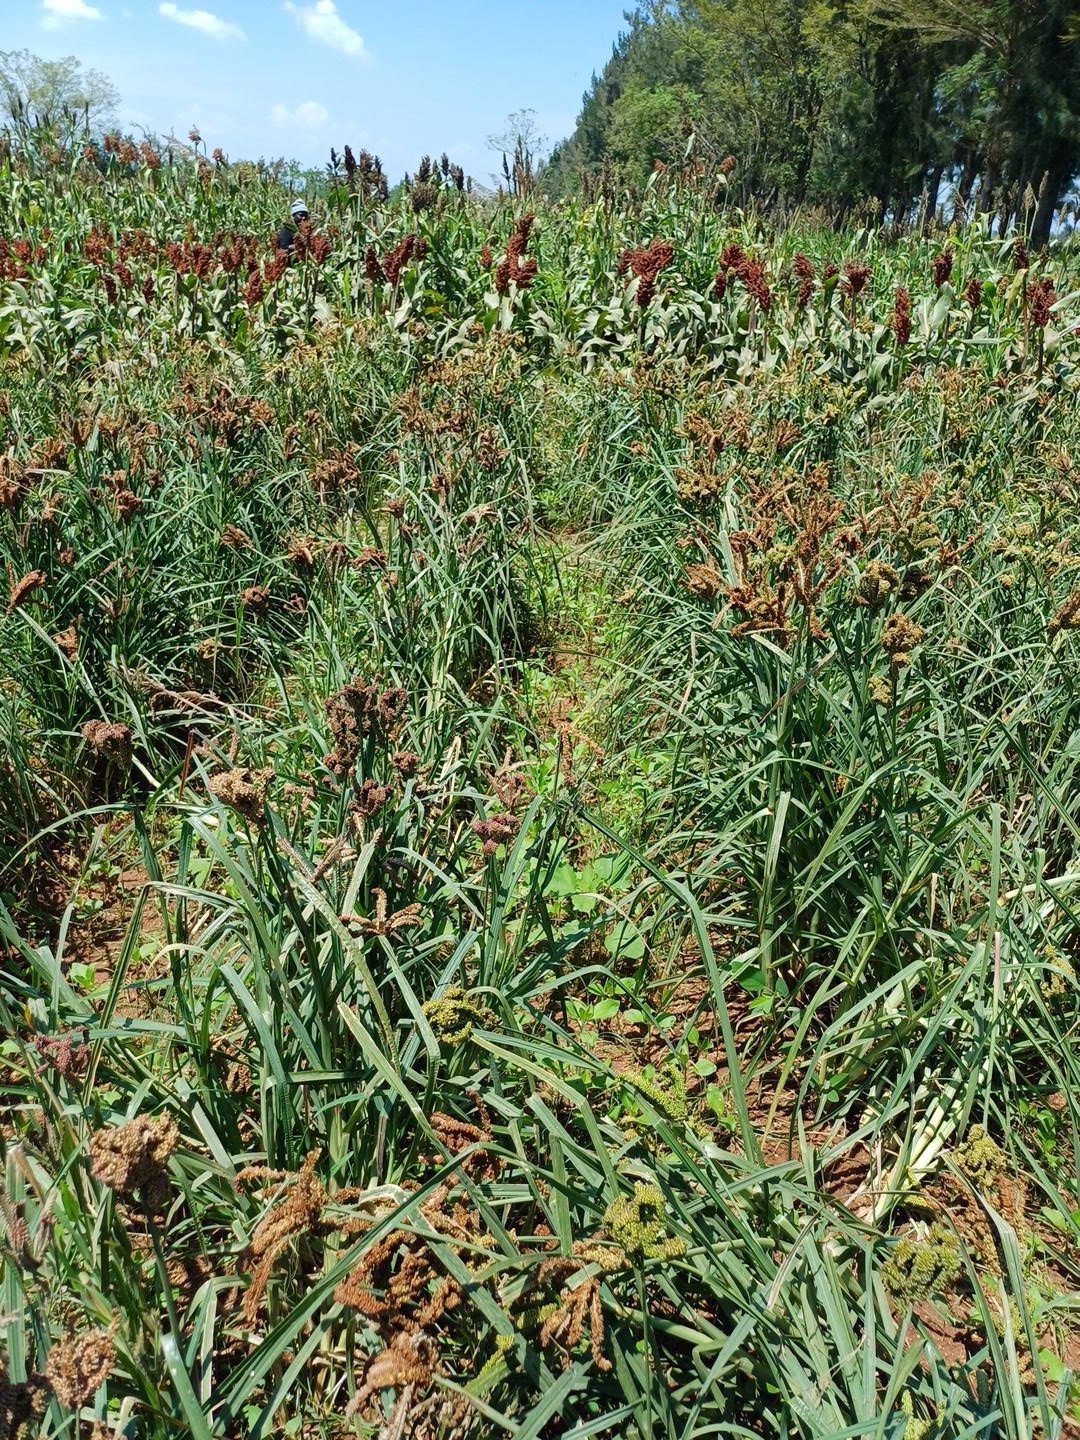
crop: finger millet
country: Kenya
